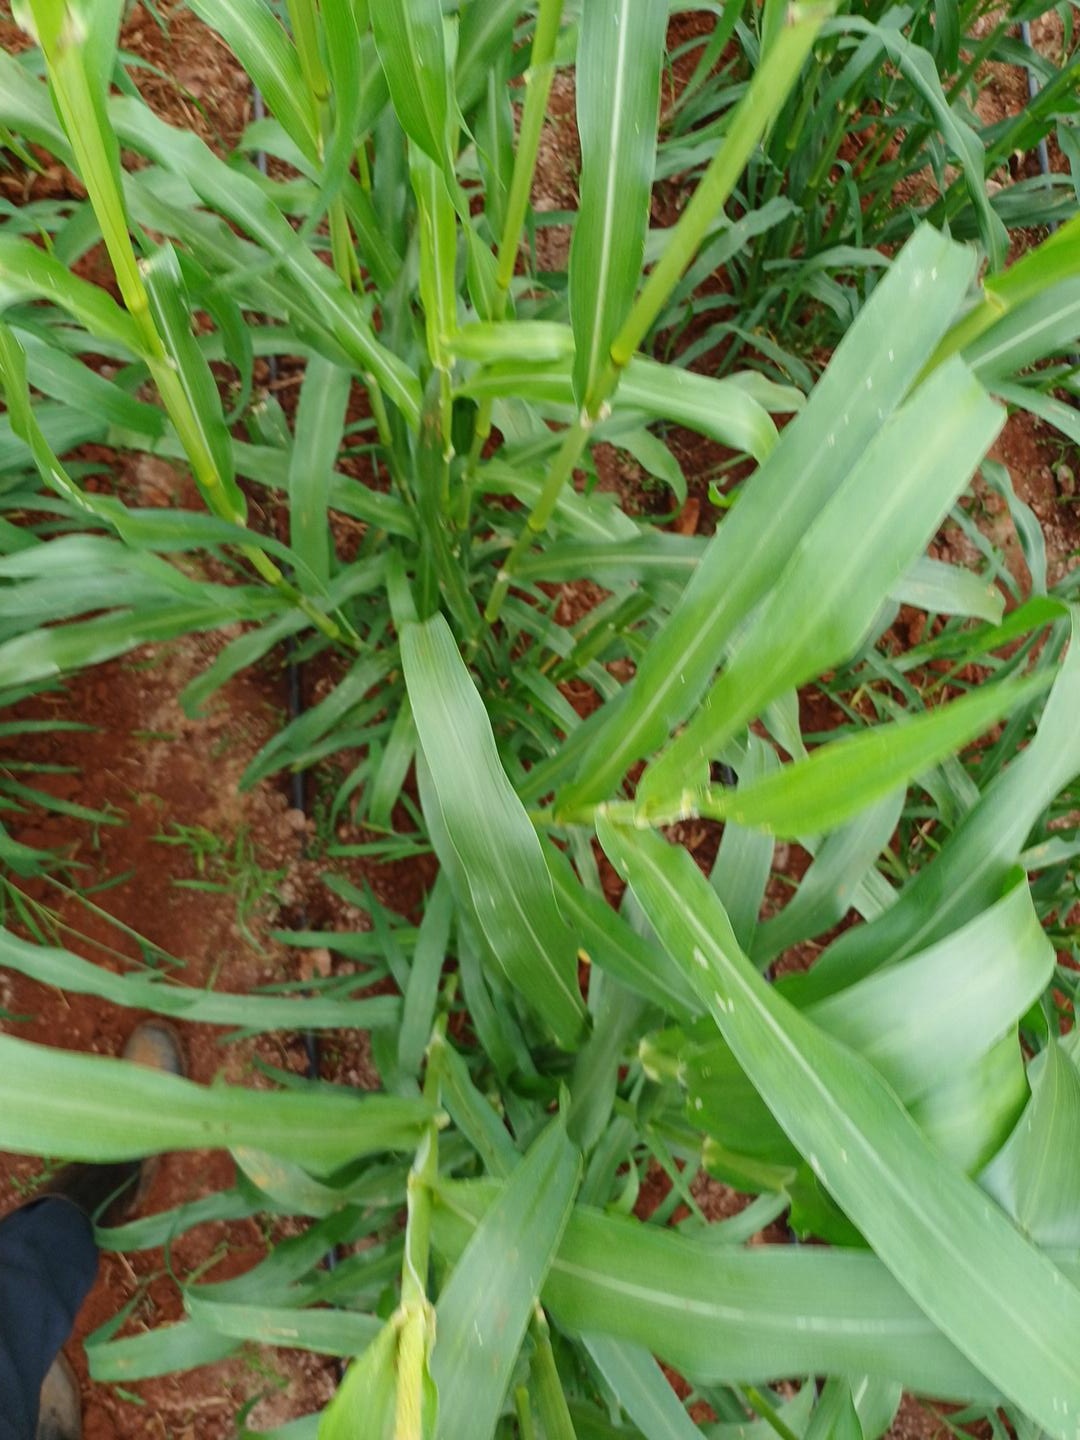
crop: pearl millet
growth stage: flowering
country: Kenya
